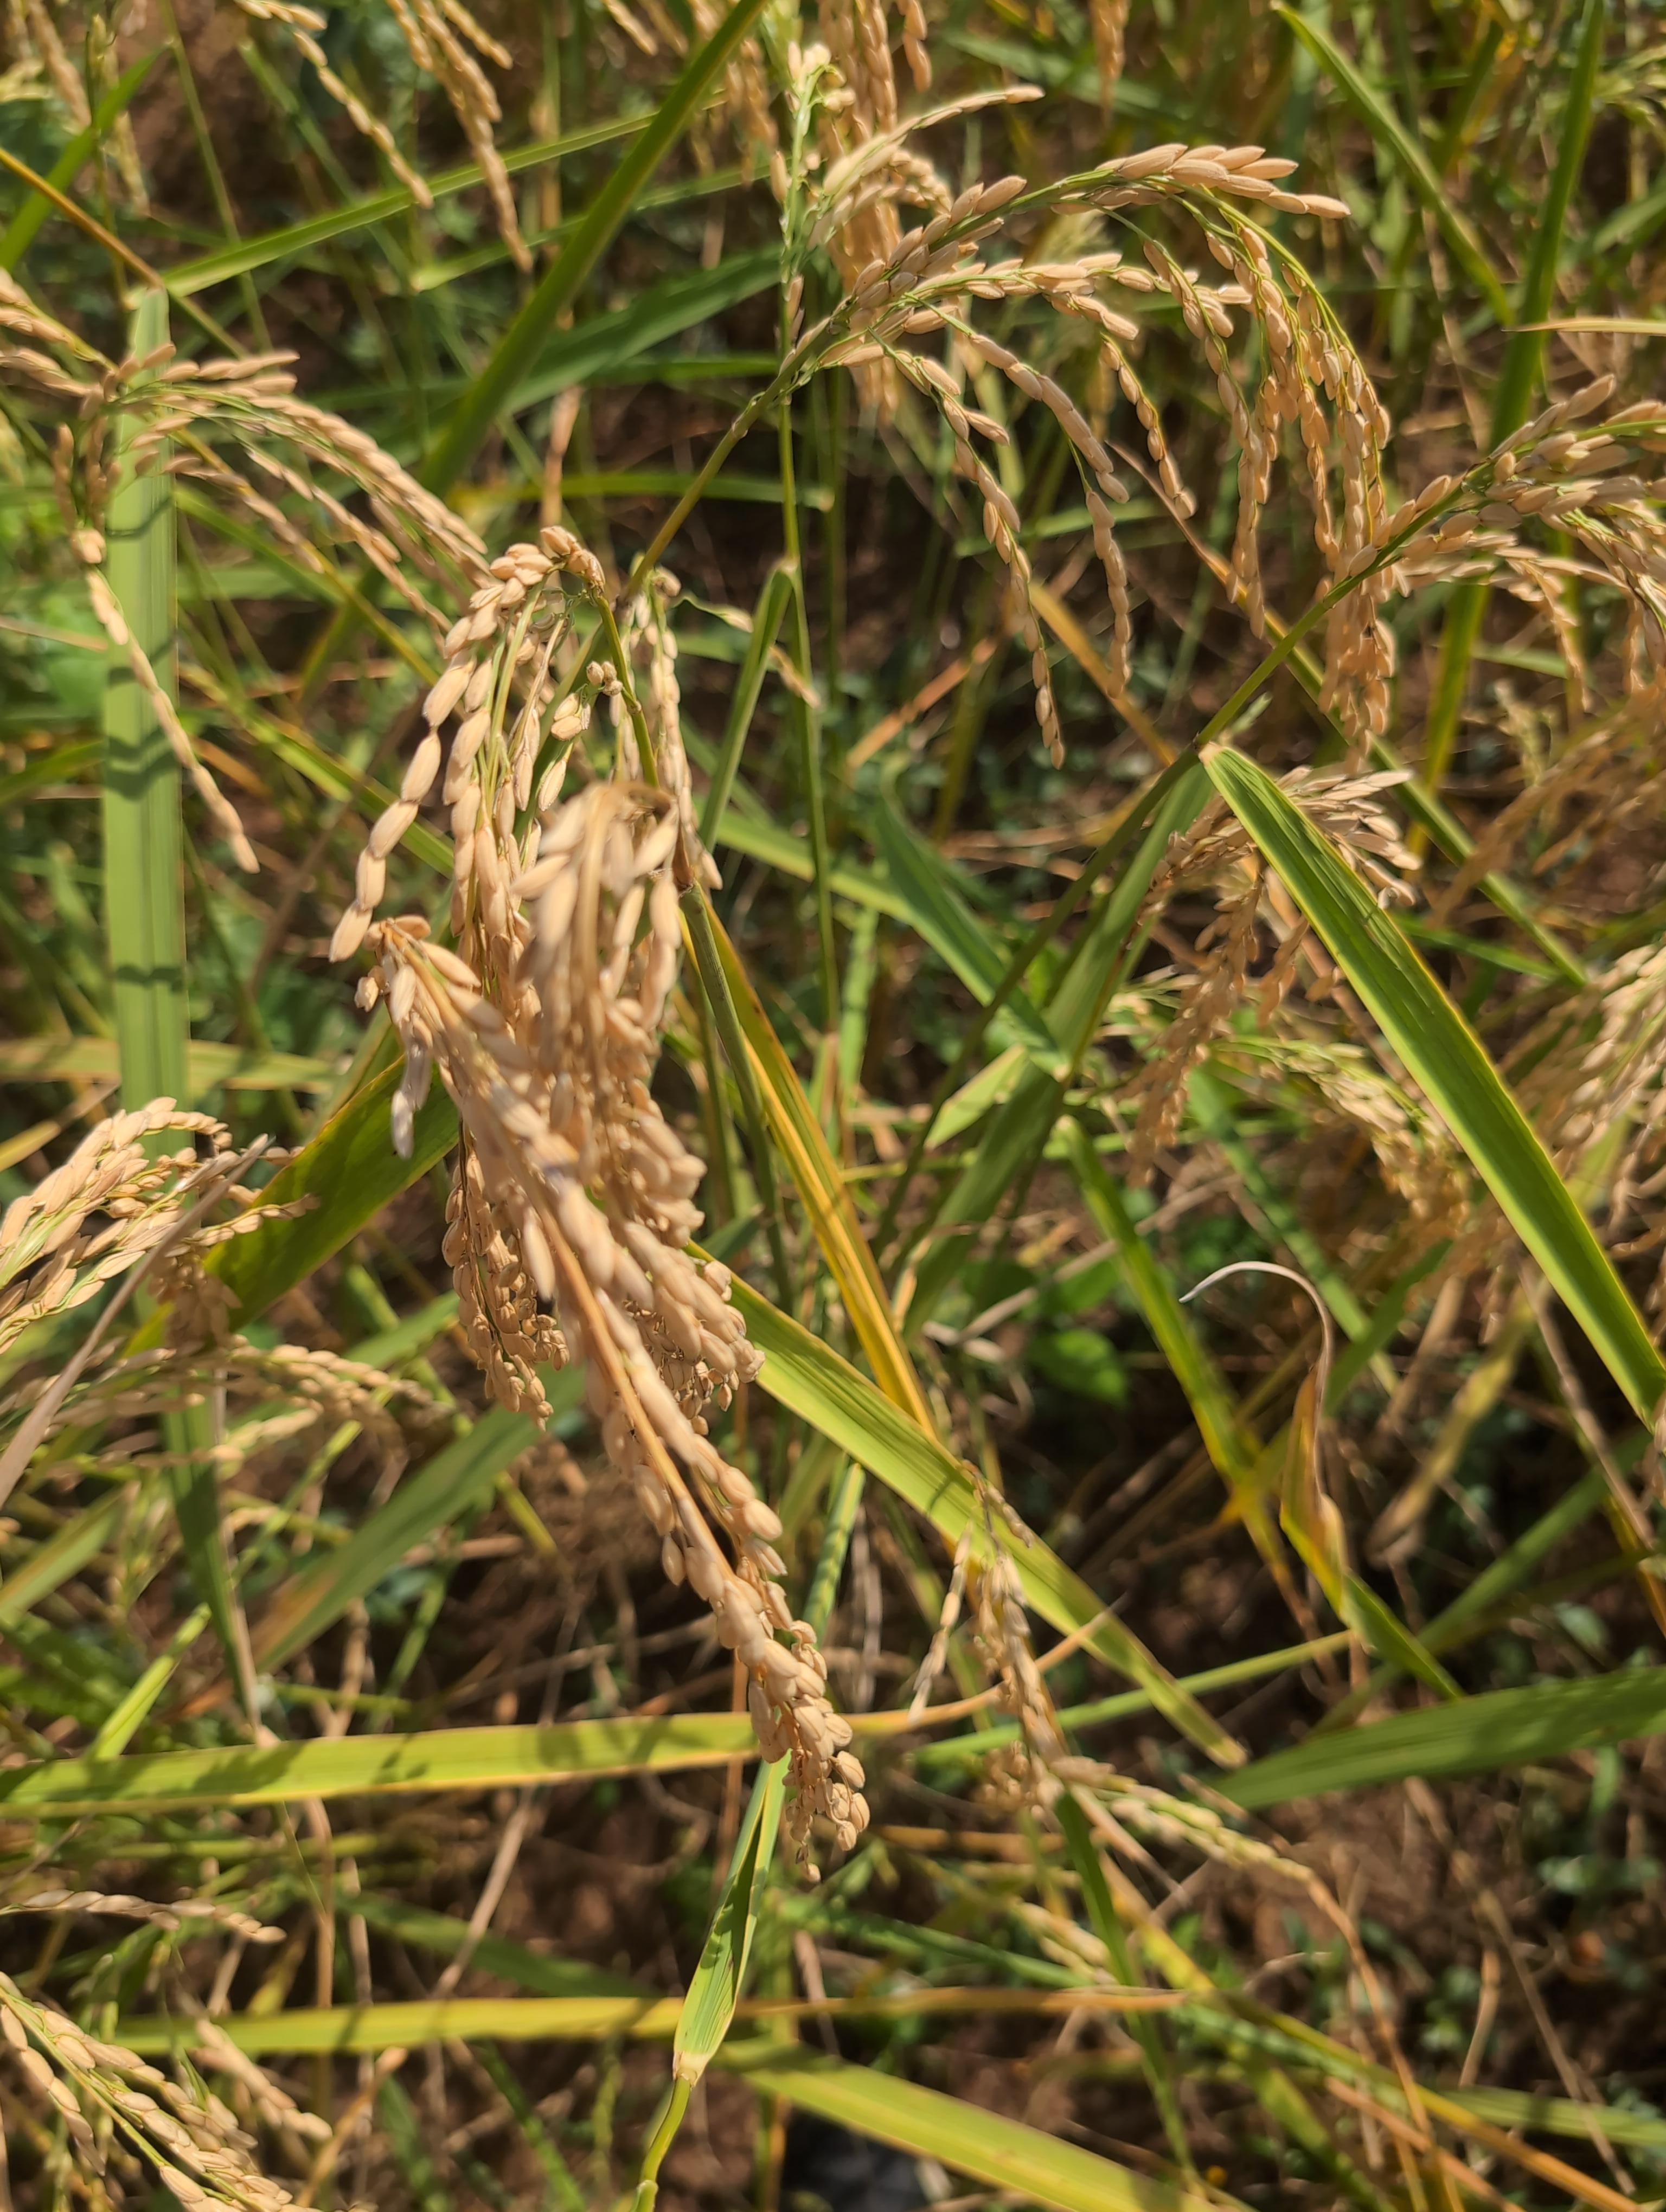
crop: rice
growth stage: ripening
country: Côte d'Ivoire
